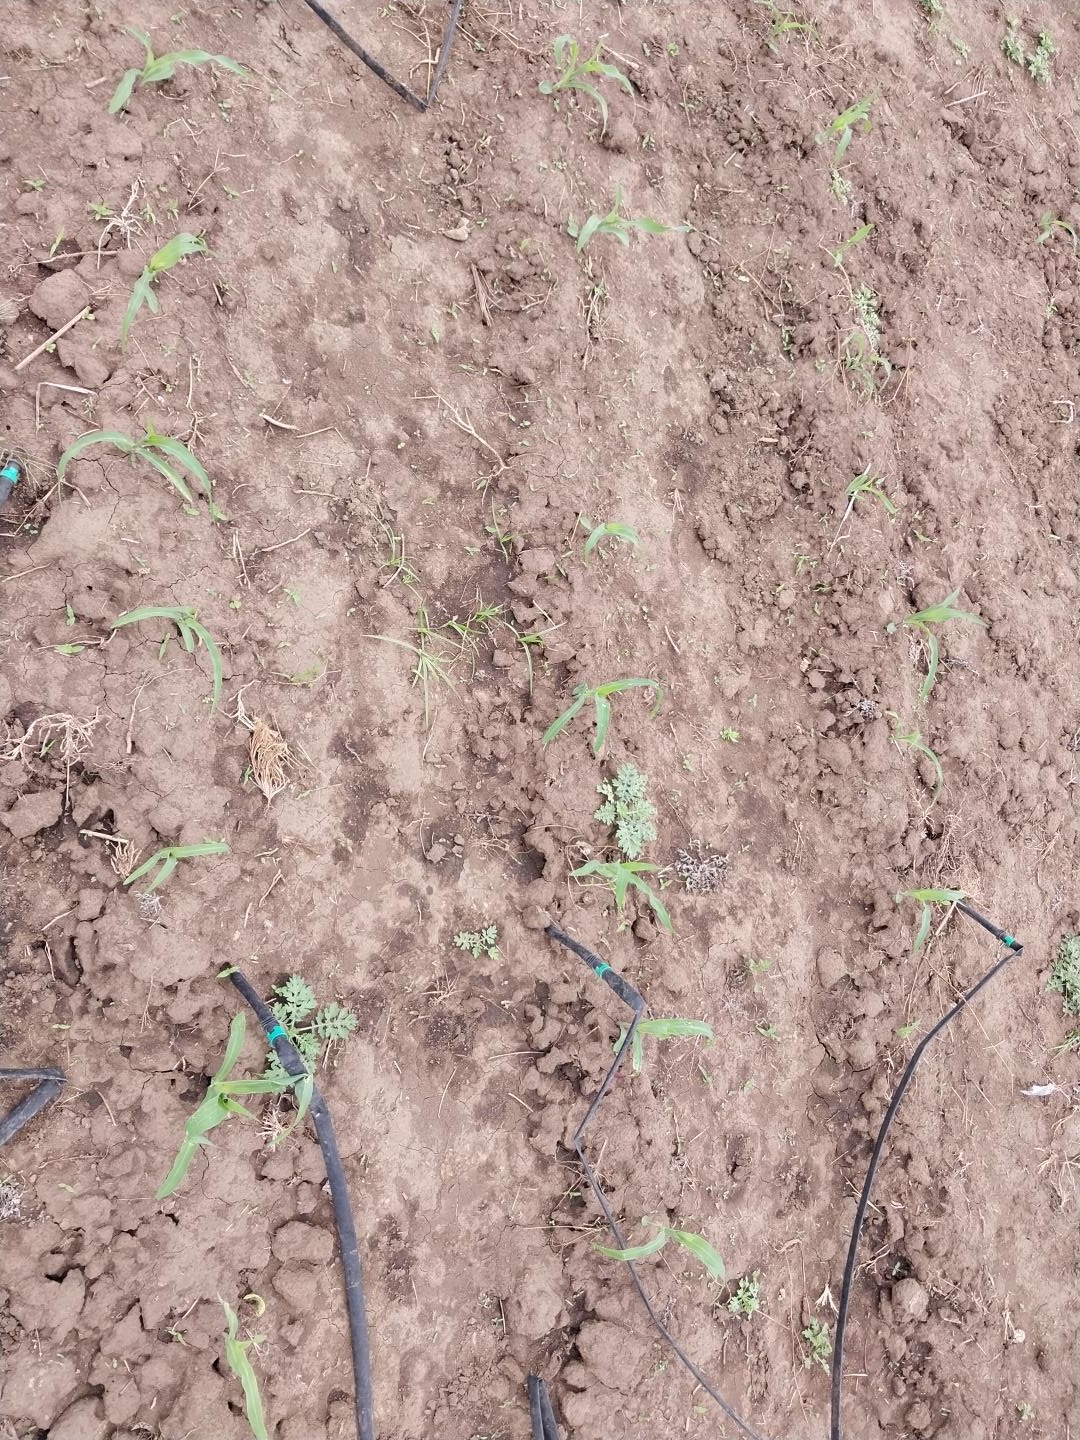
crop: maize
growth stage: emergence
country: Tanzania
